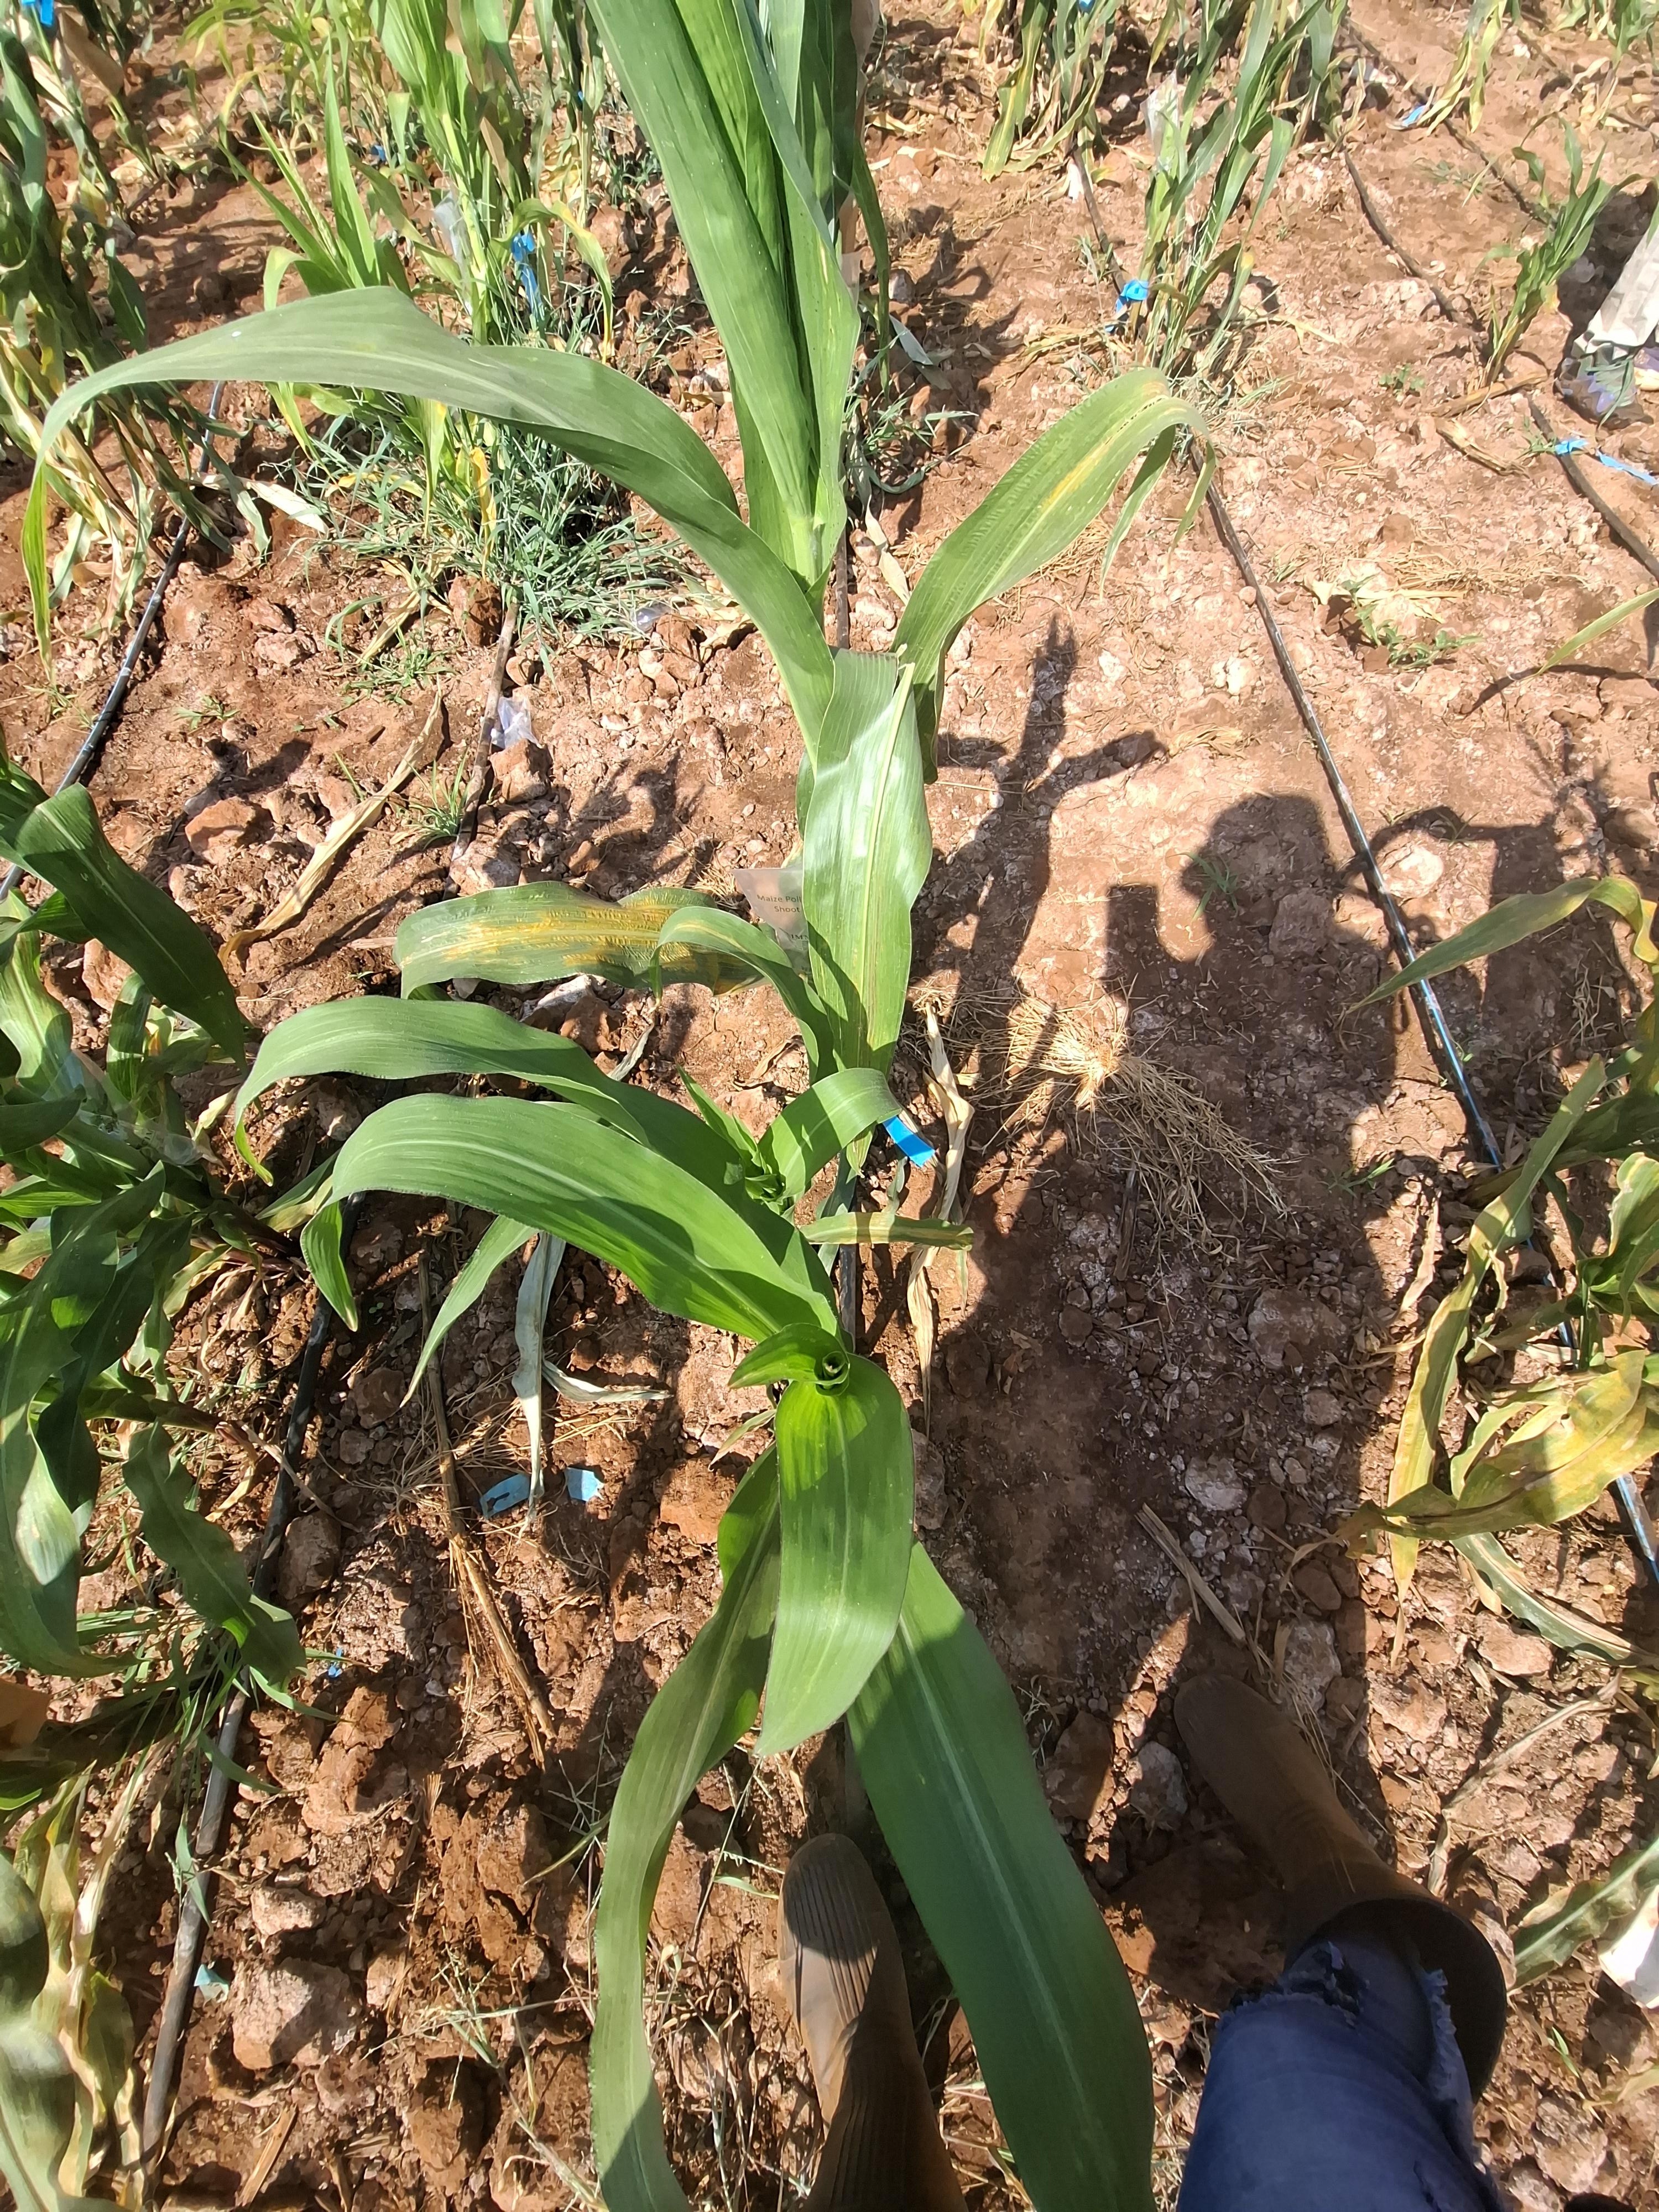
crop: maize
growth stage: flowering
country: Kenya
